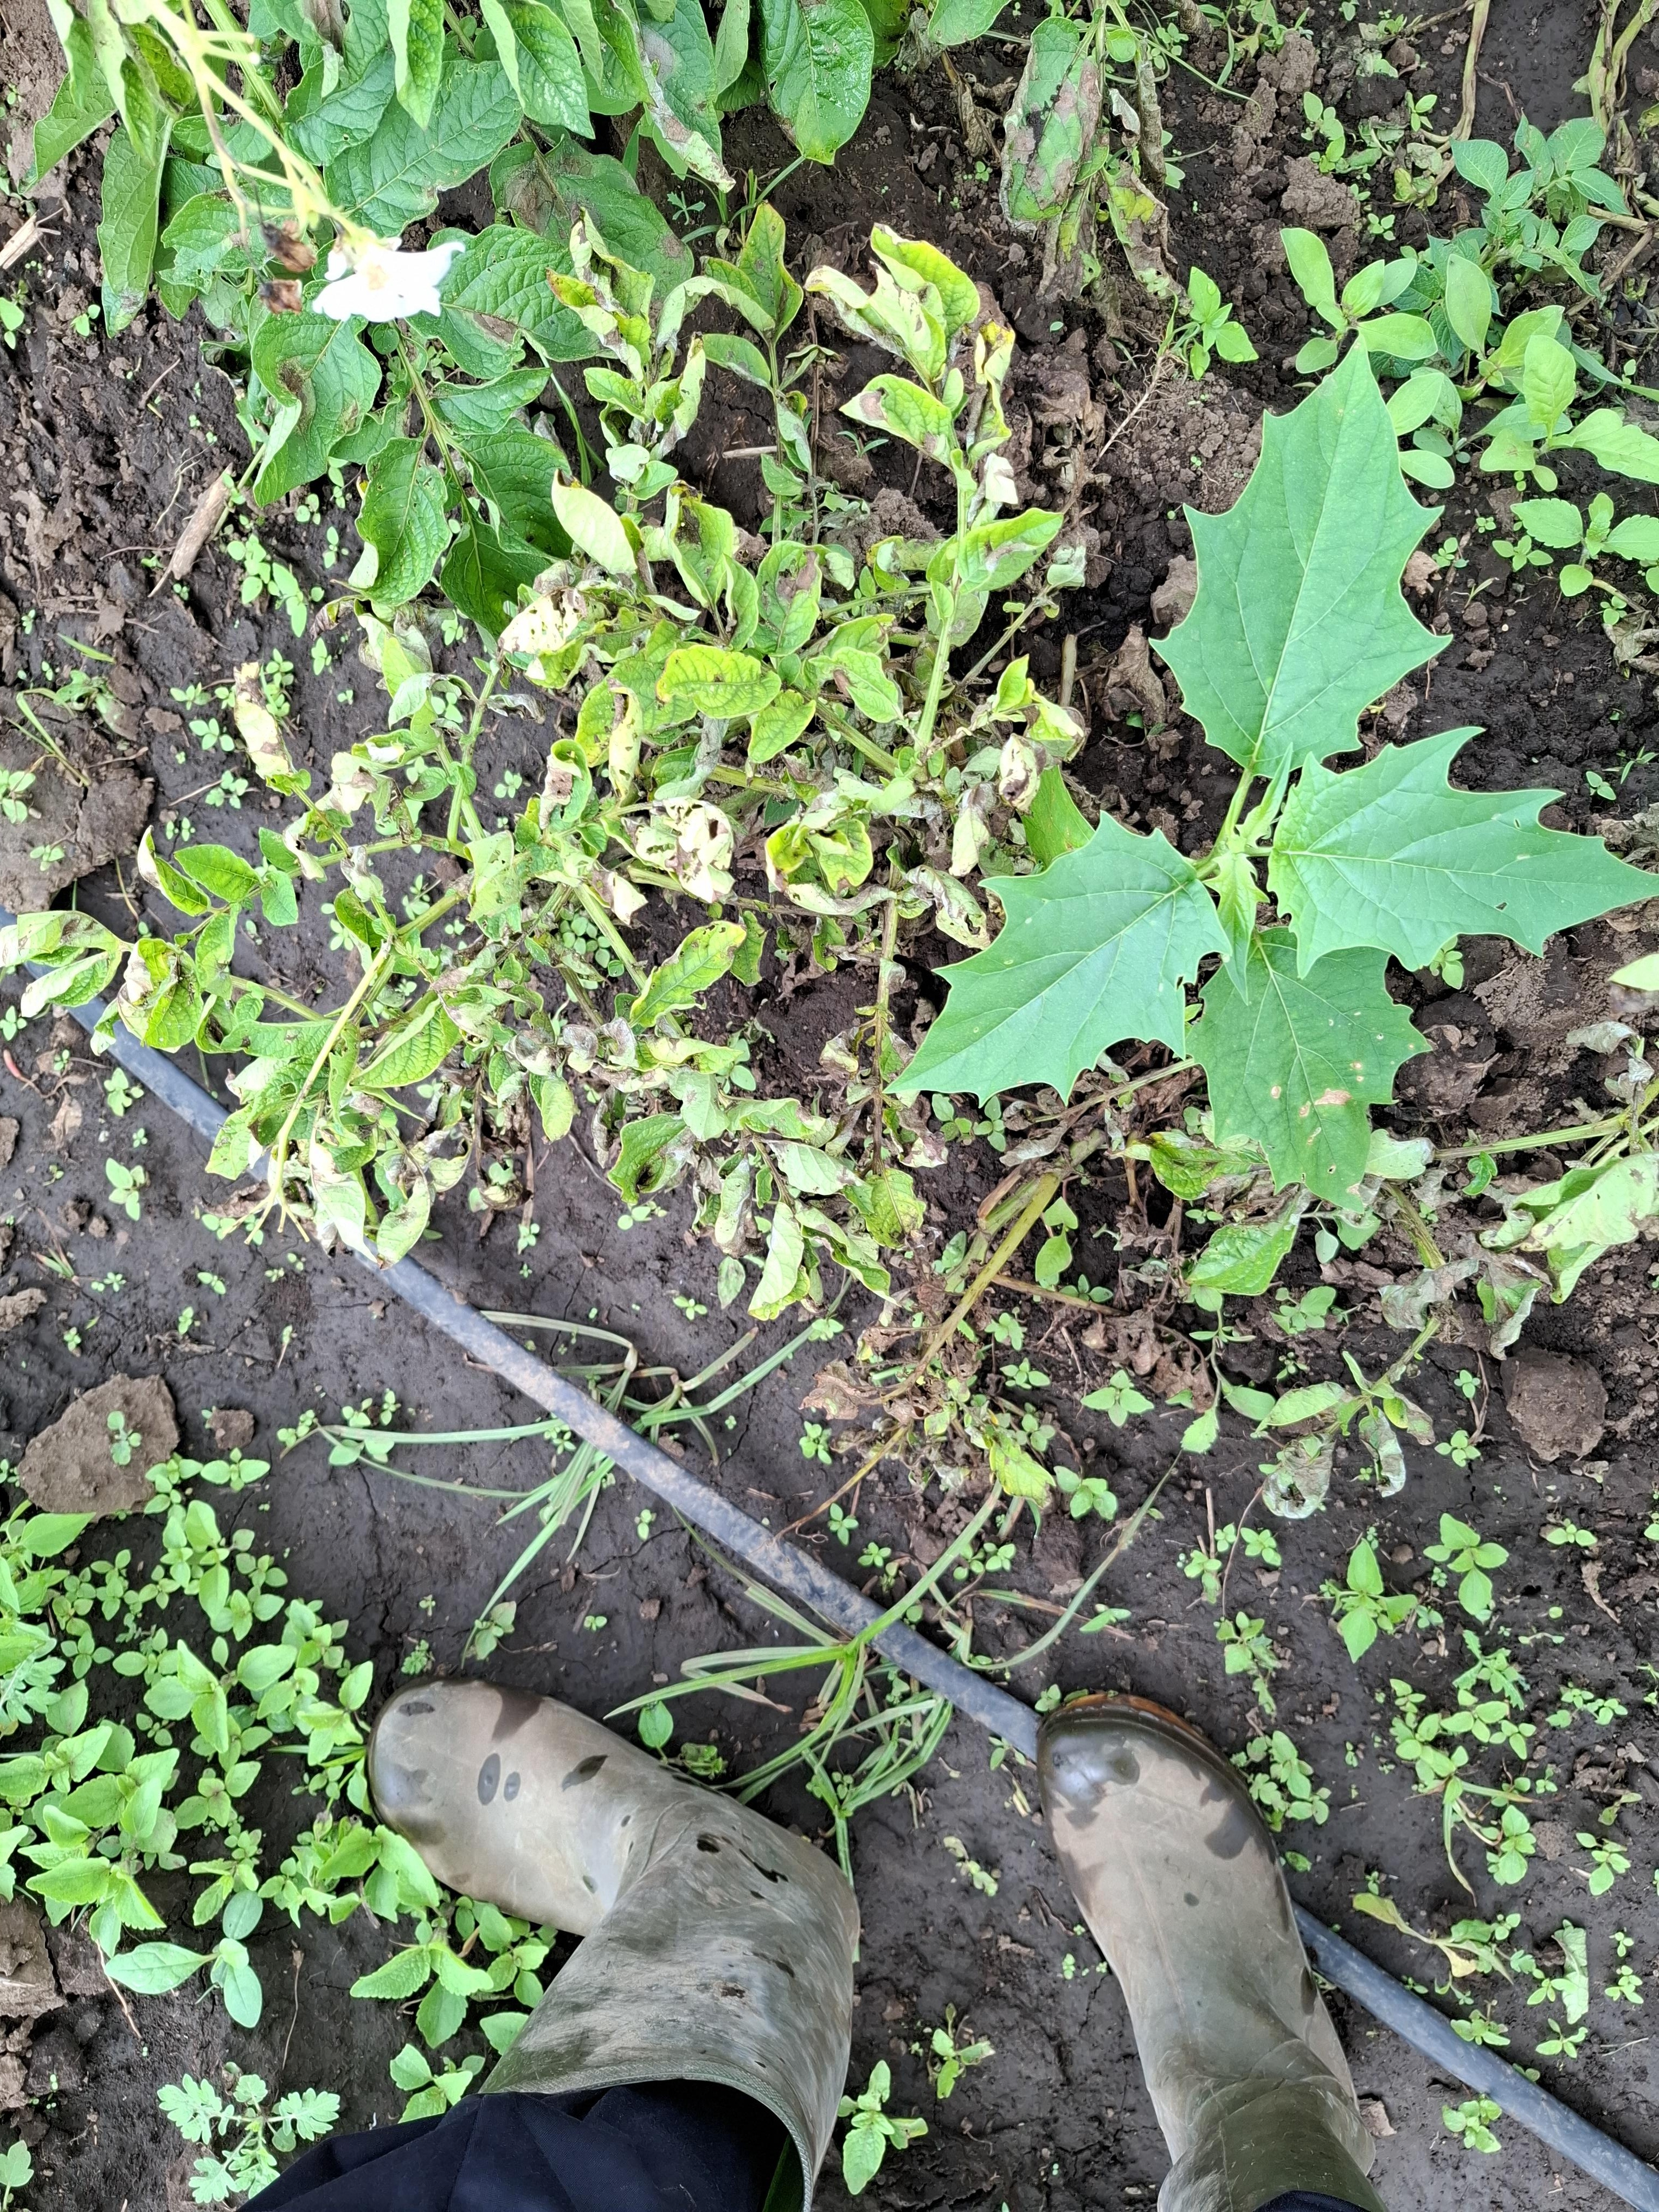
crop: potato
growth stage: flowering
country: Tanzania
